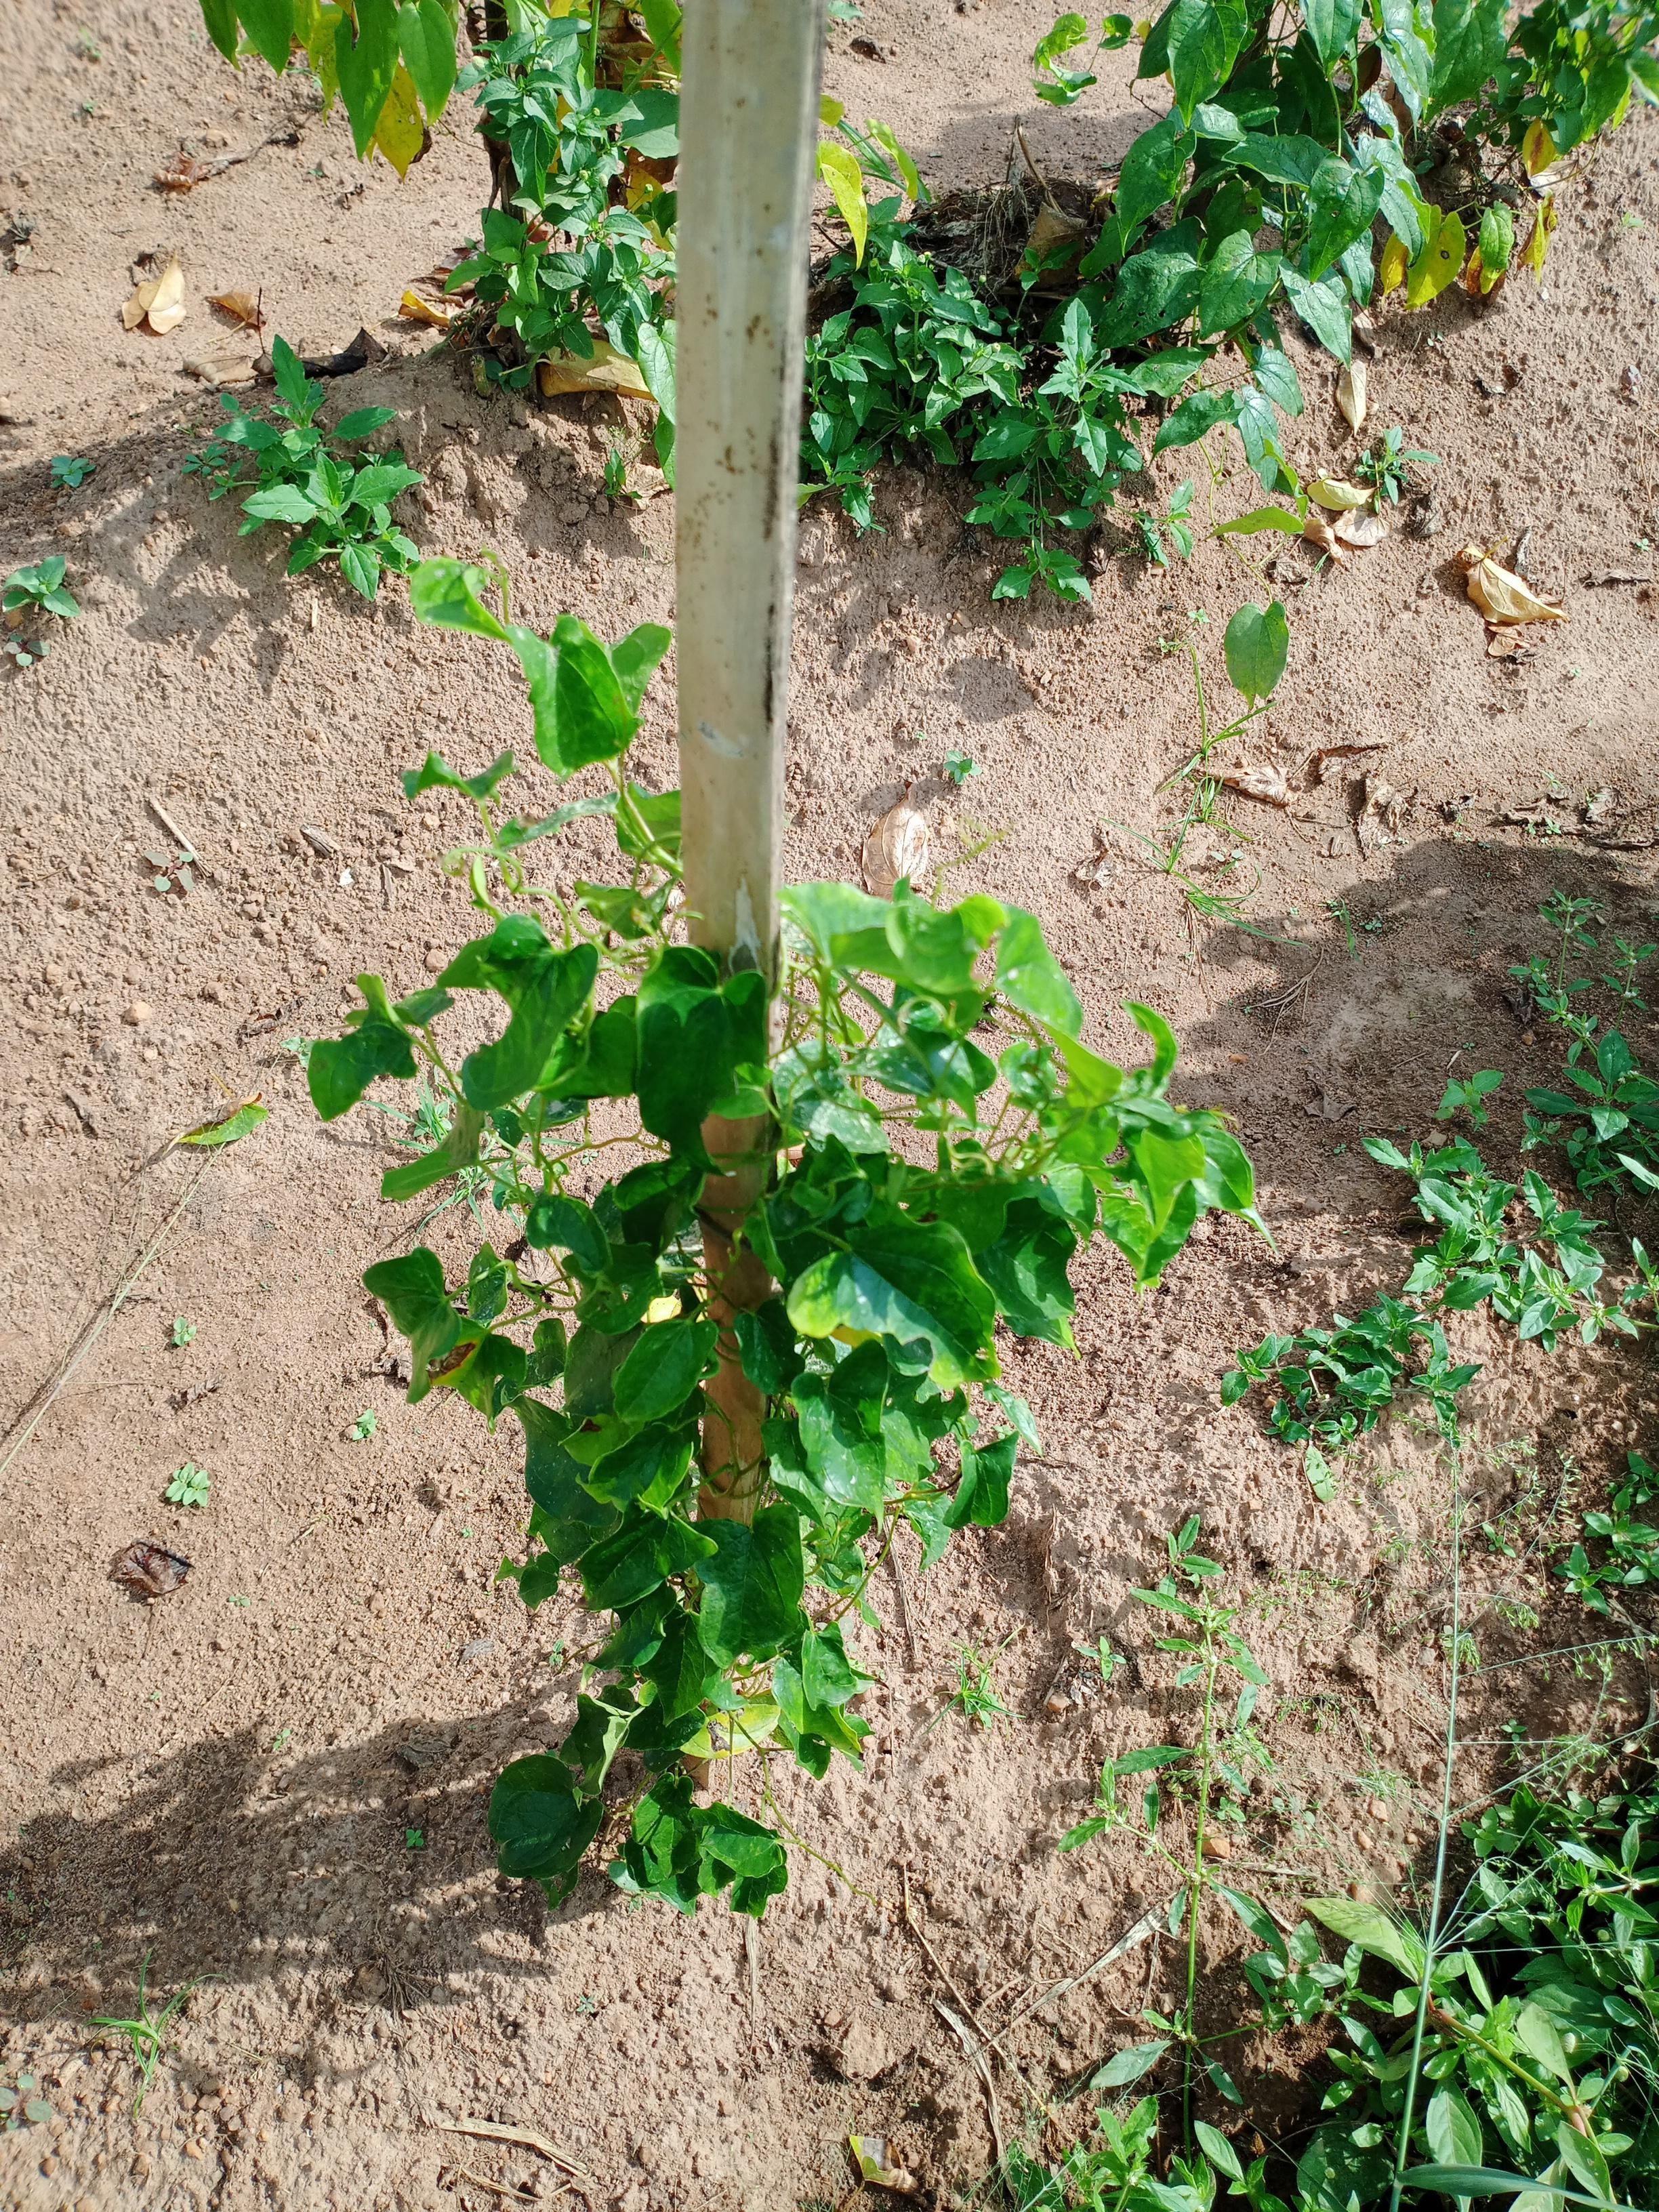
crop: yam
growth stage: maturity
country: Nigeria
